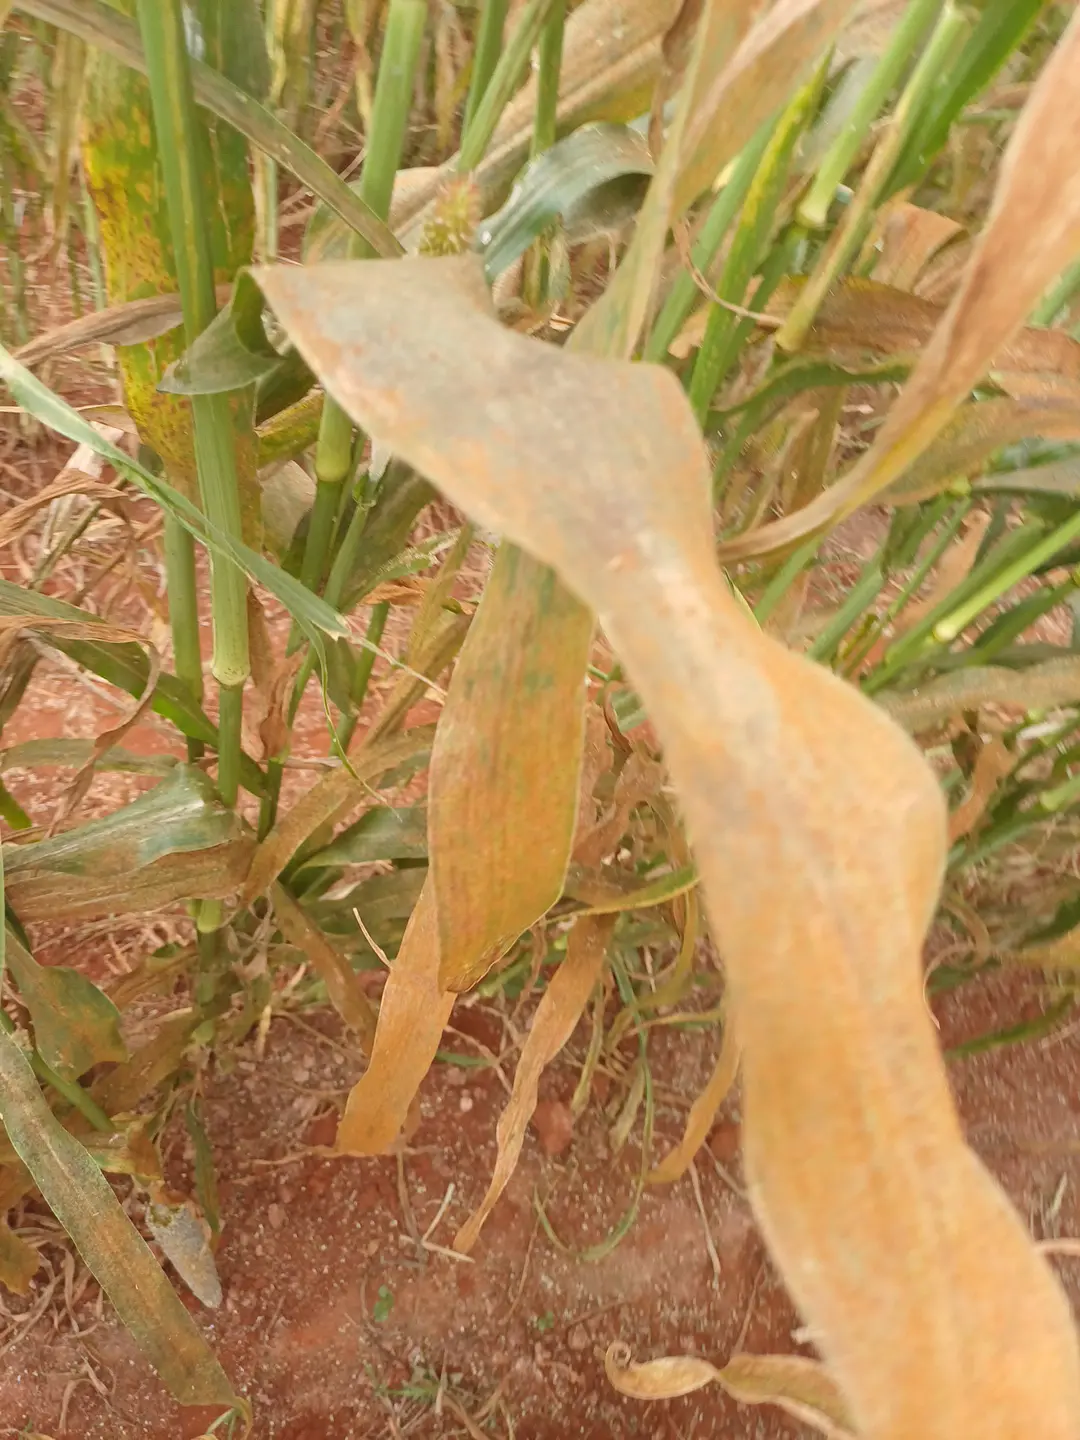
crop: pearl millet
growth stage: filling grain
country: Kenya
